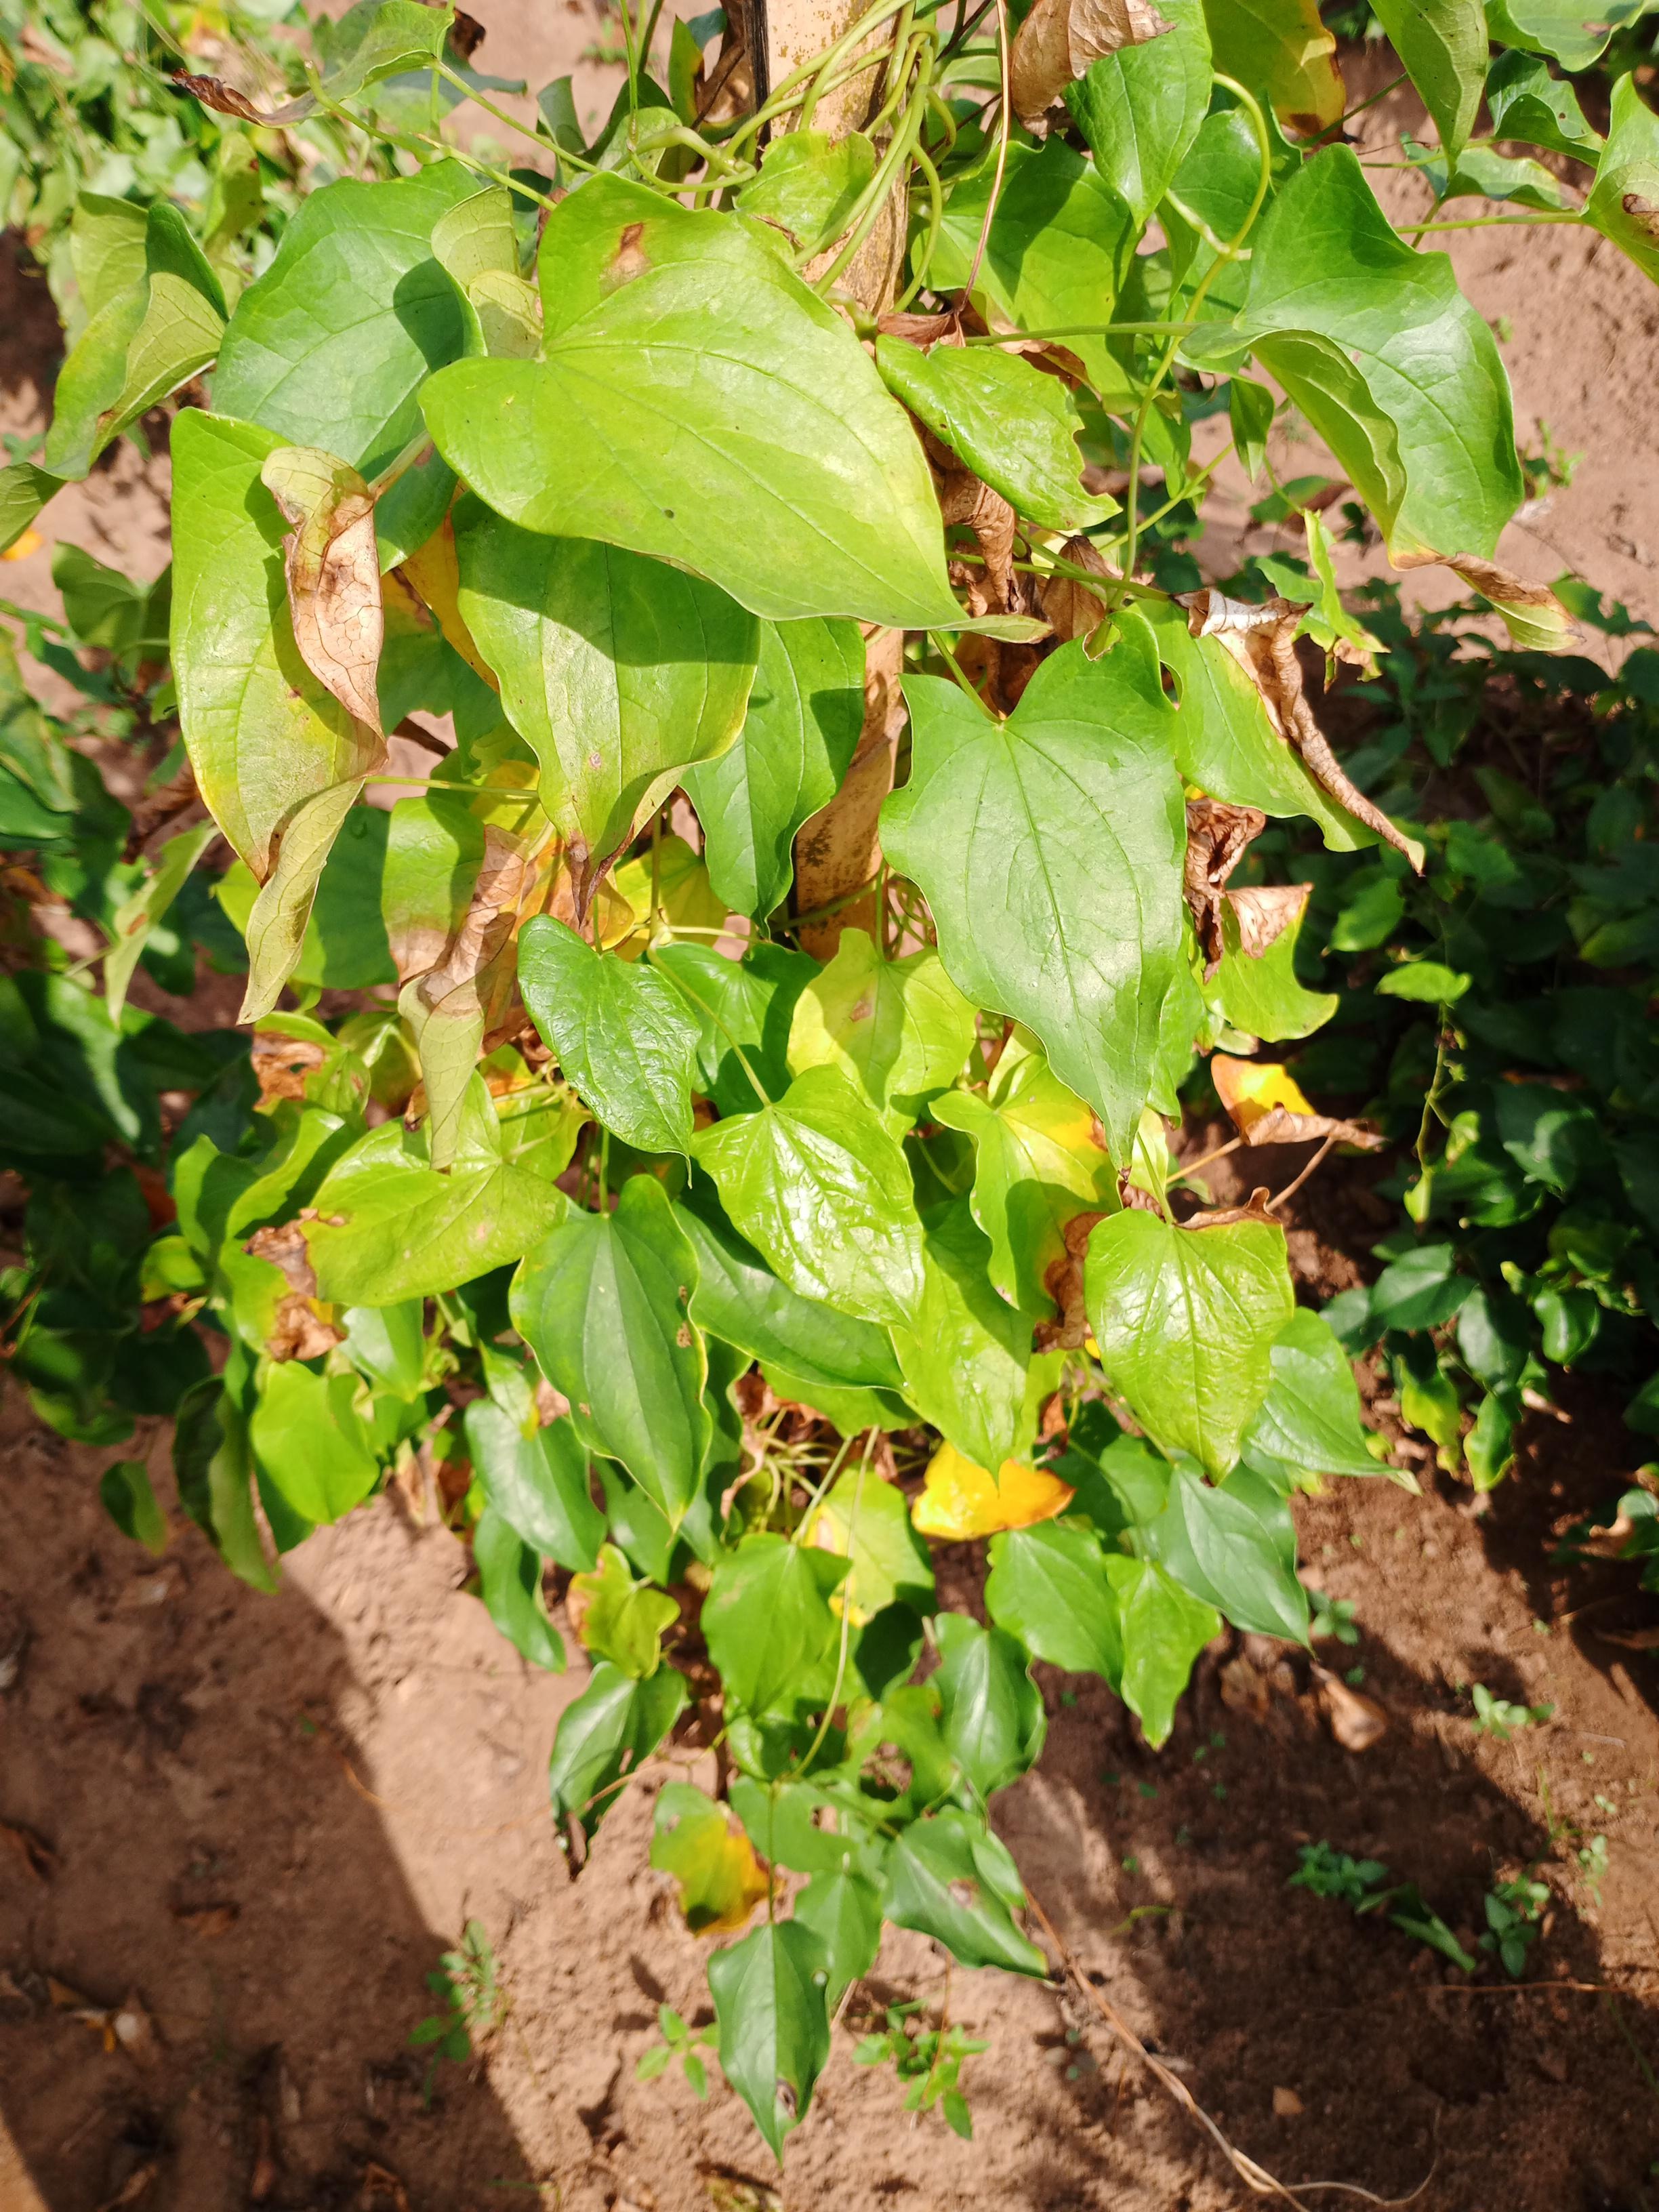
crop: yam
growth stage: vegetative
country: Nigeria
